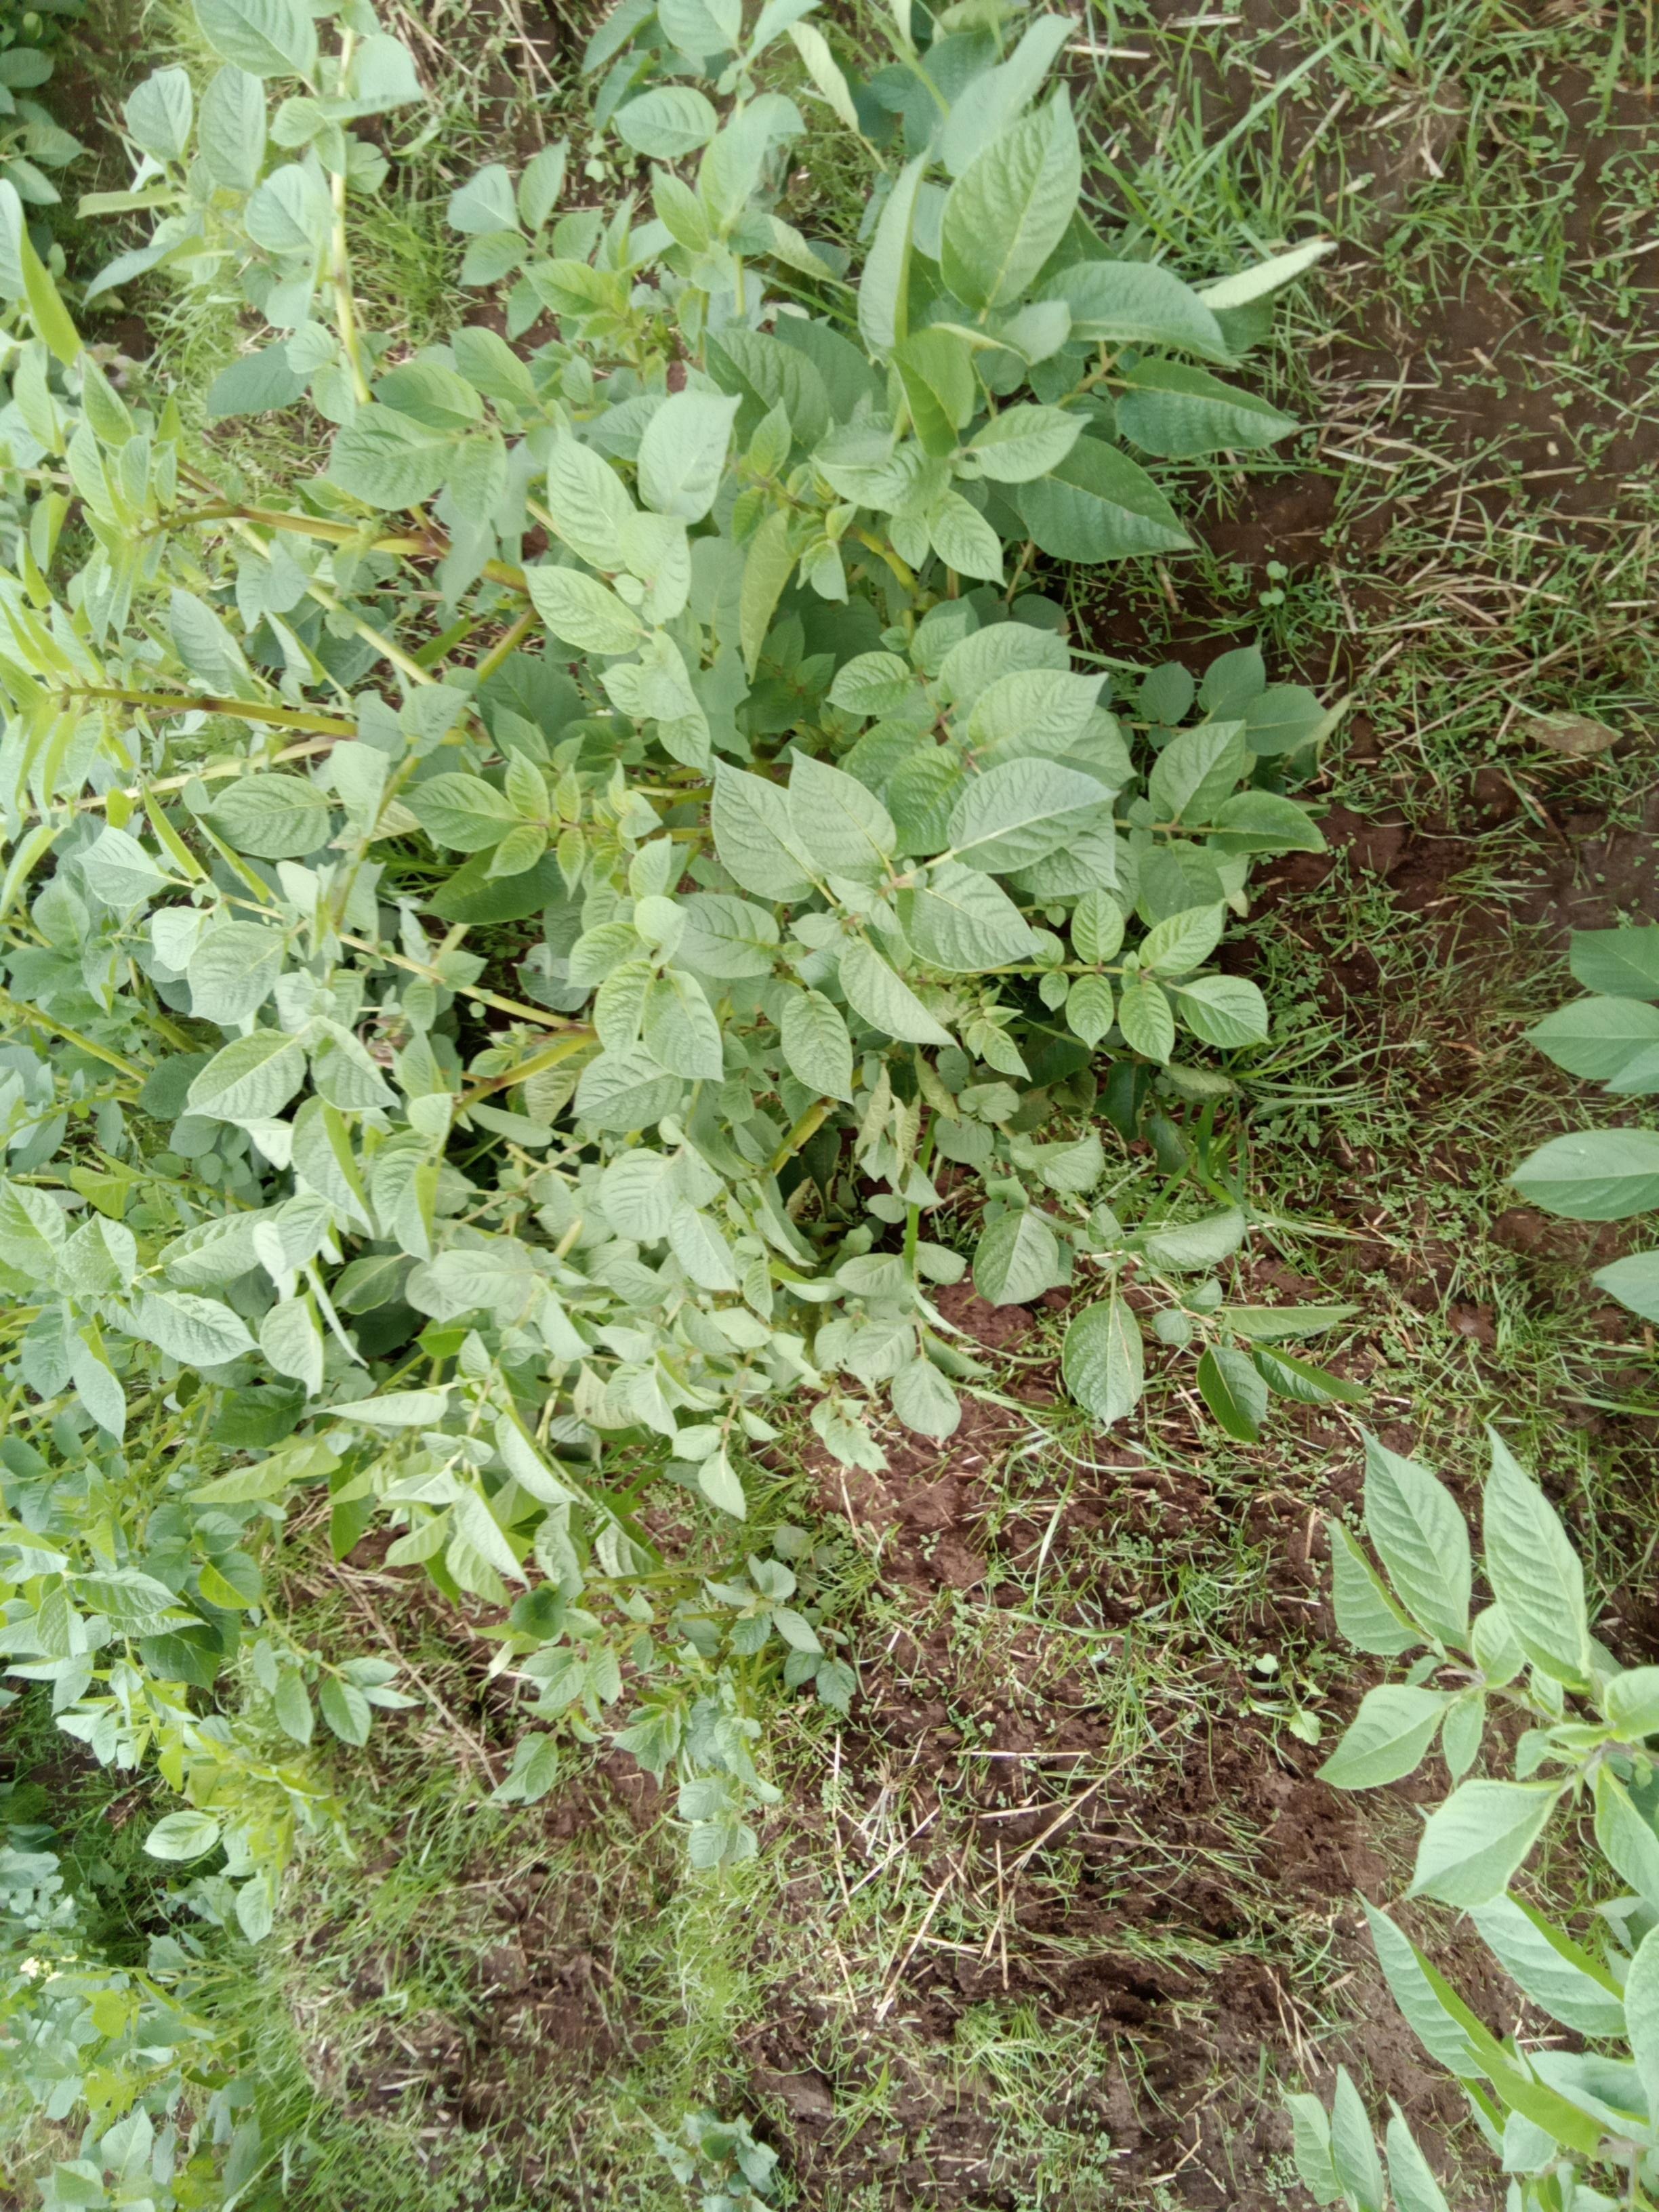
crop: potato
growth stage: vegetative
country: Kenya
